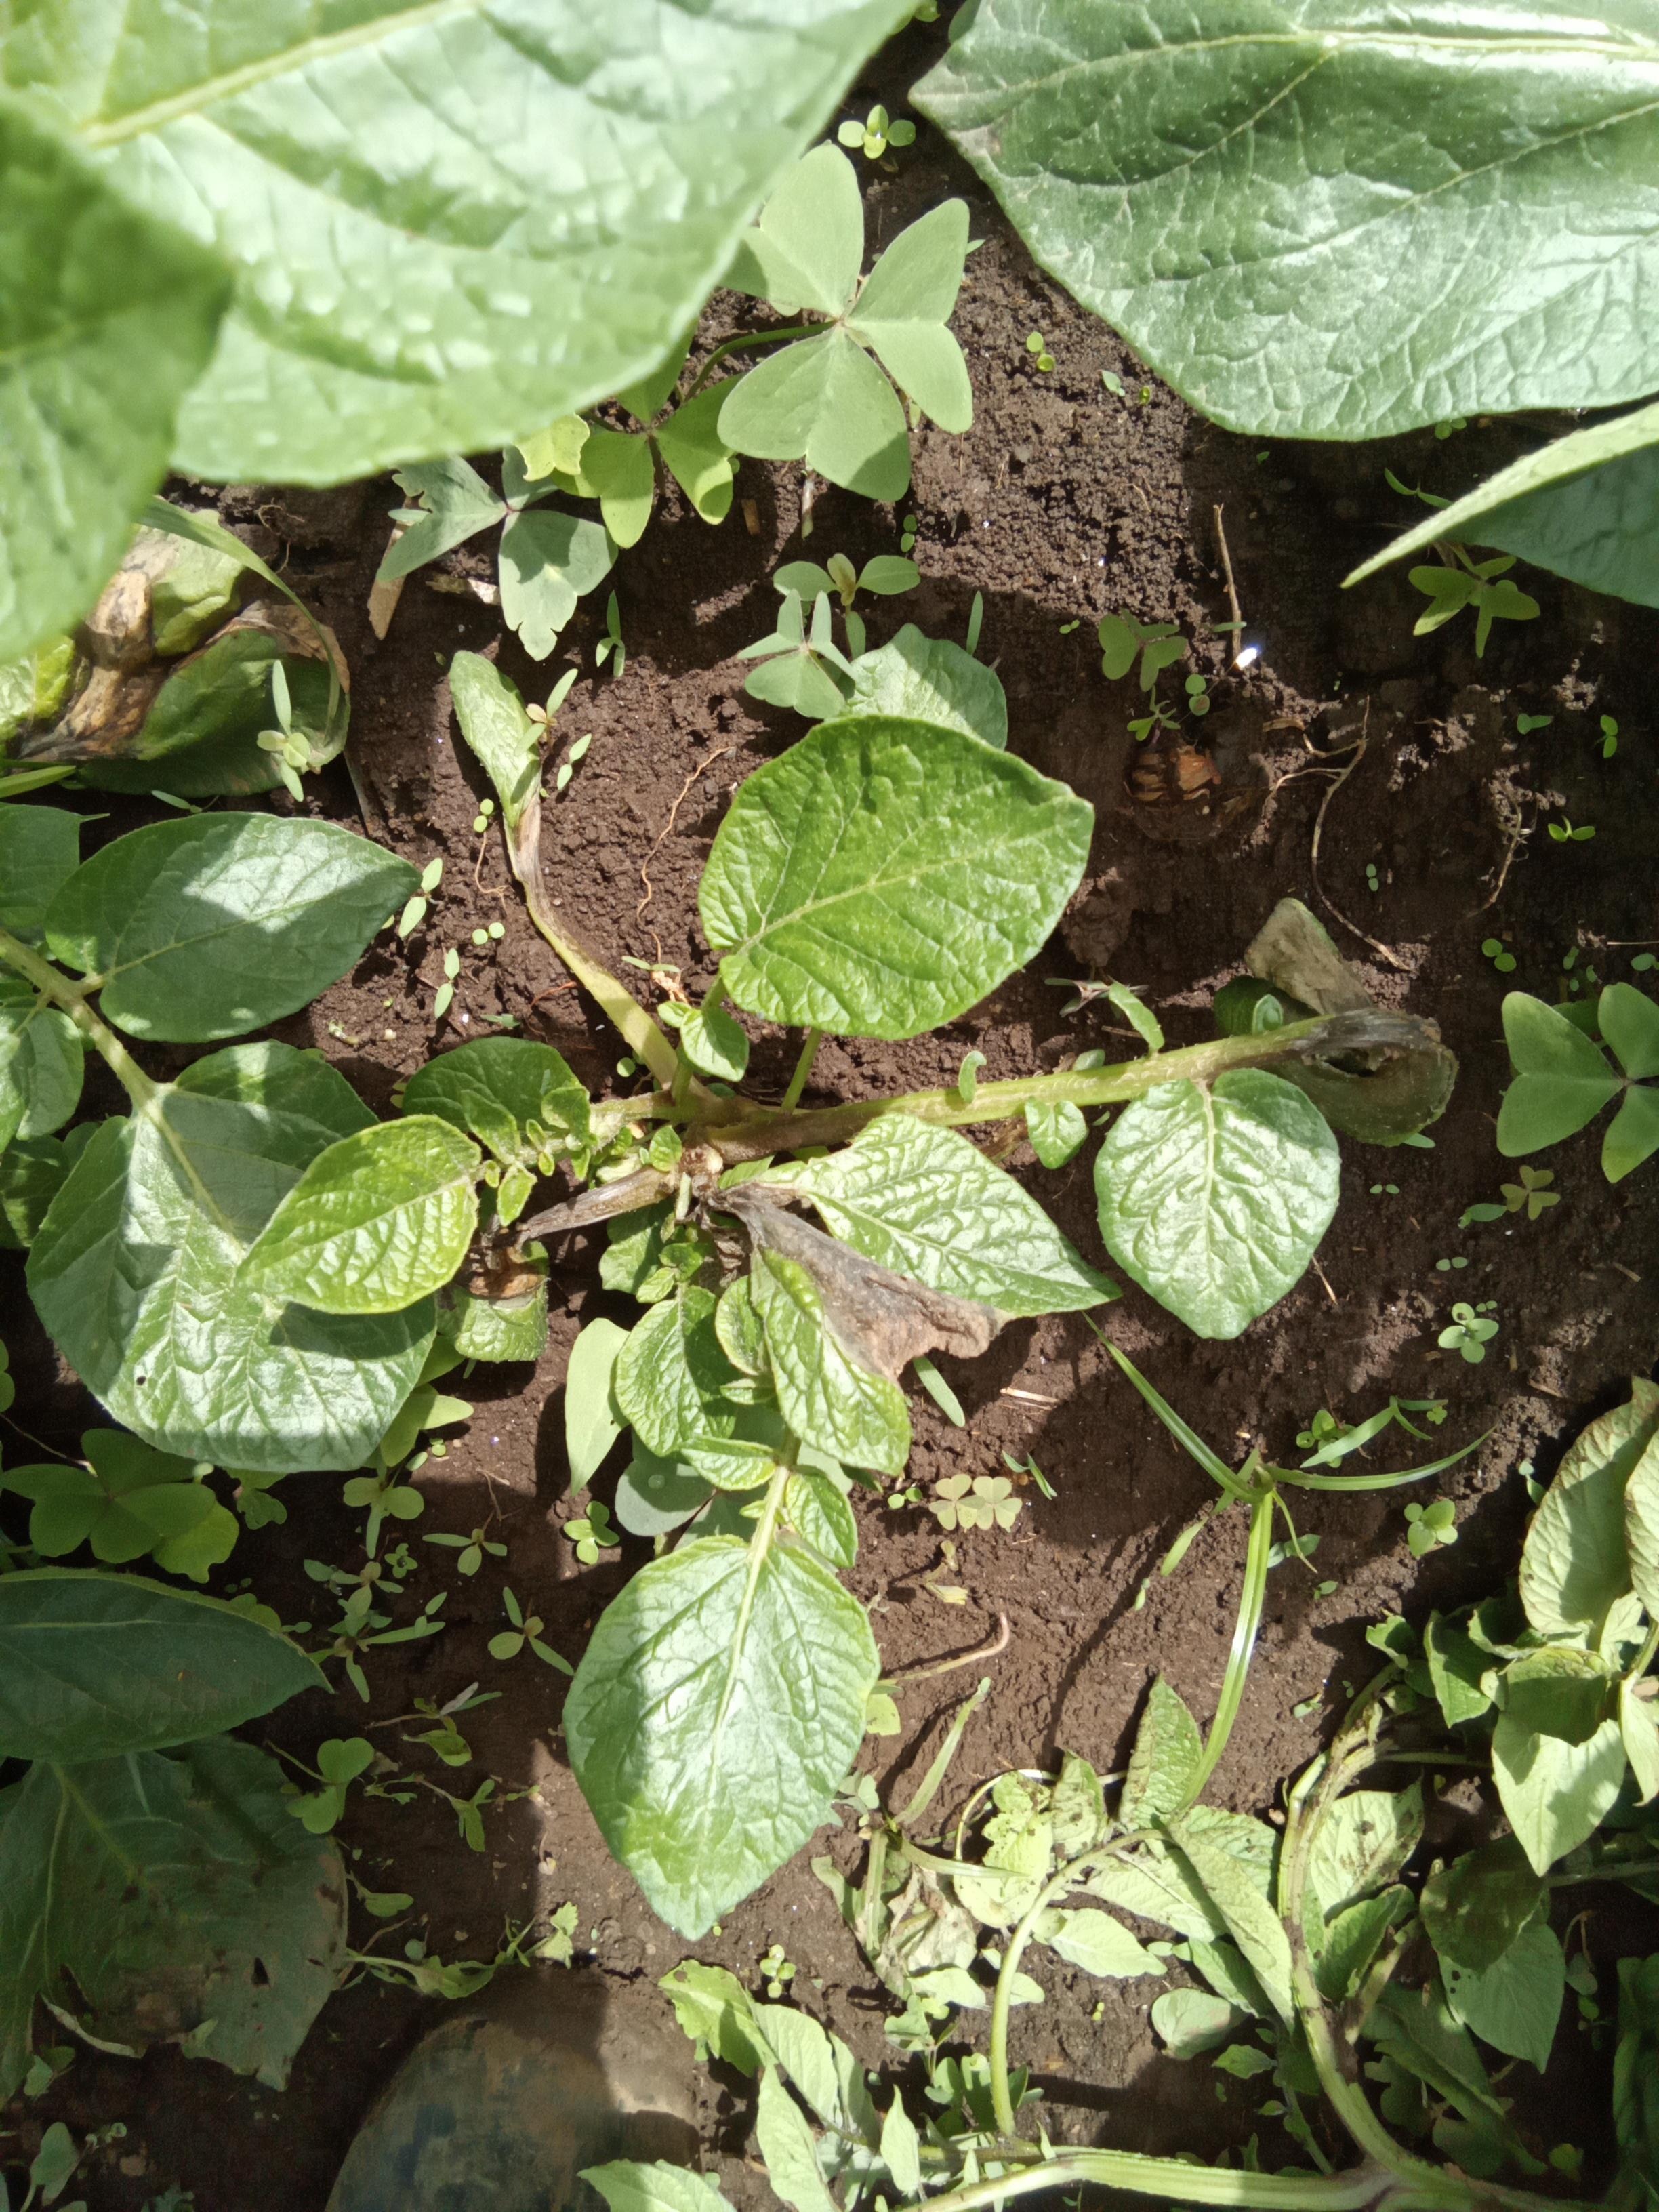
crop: potato
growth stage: flowering
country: Kenya
